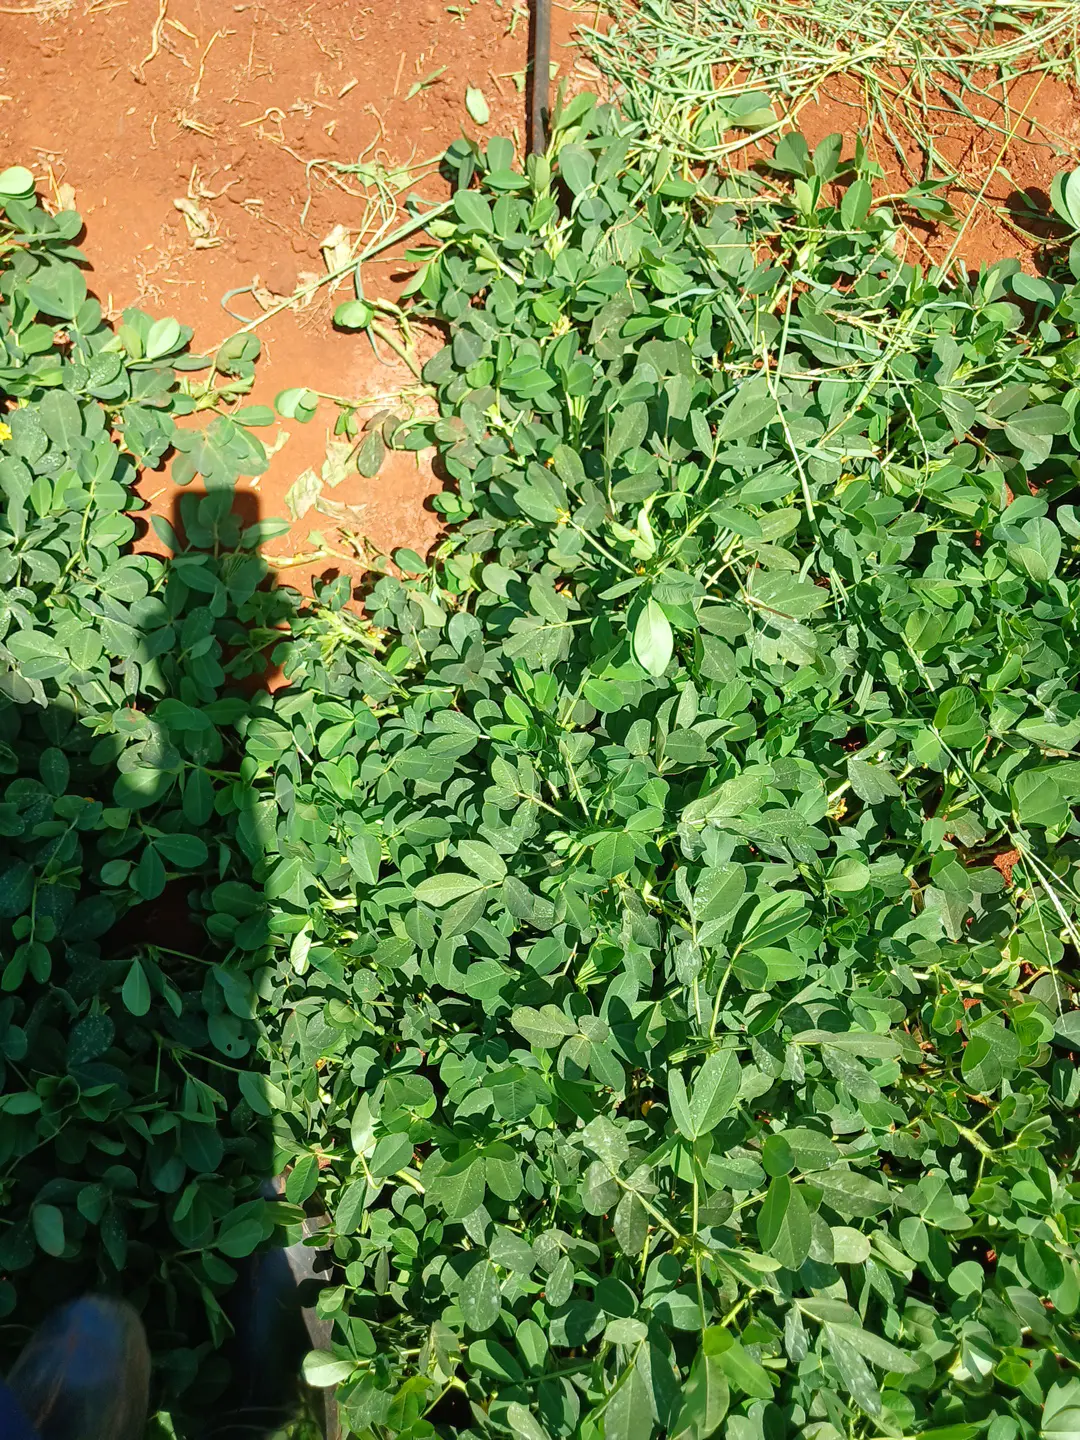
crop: groundnut
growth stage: flowering
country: Kenya
